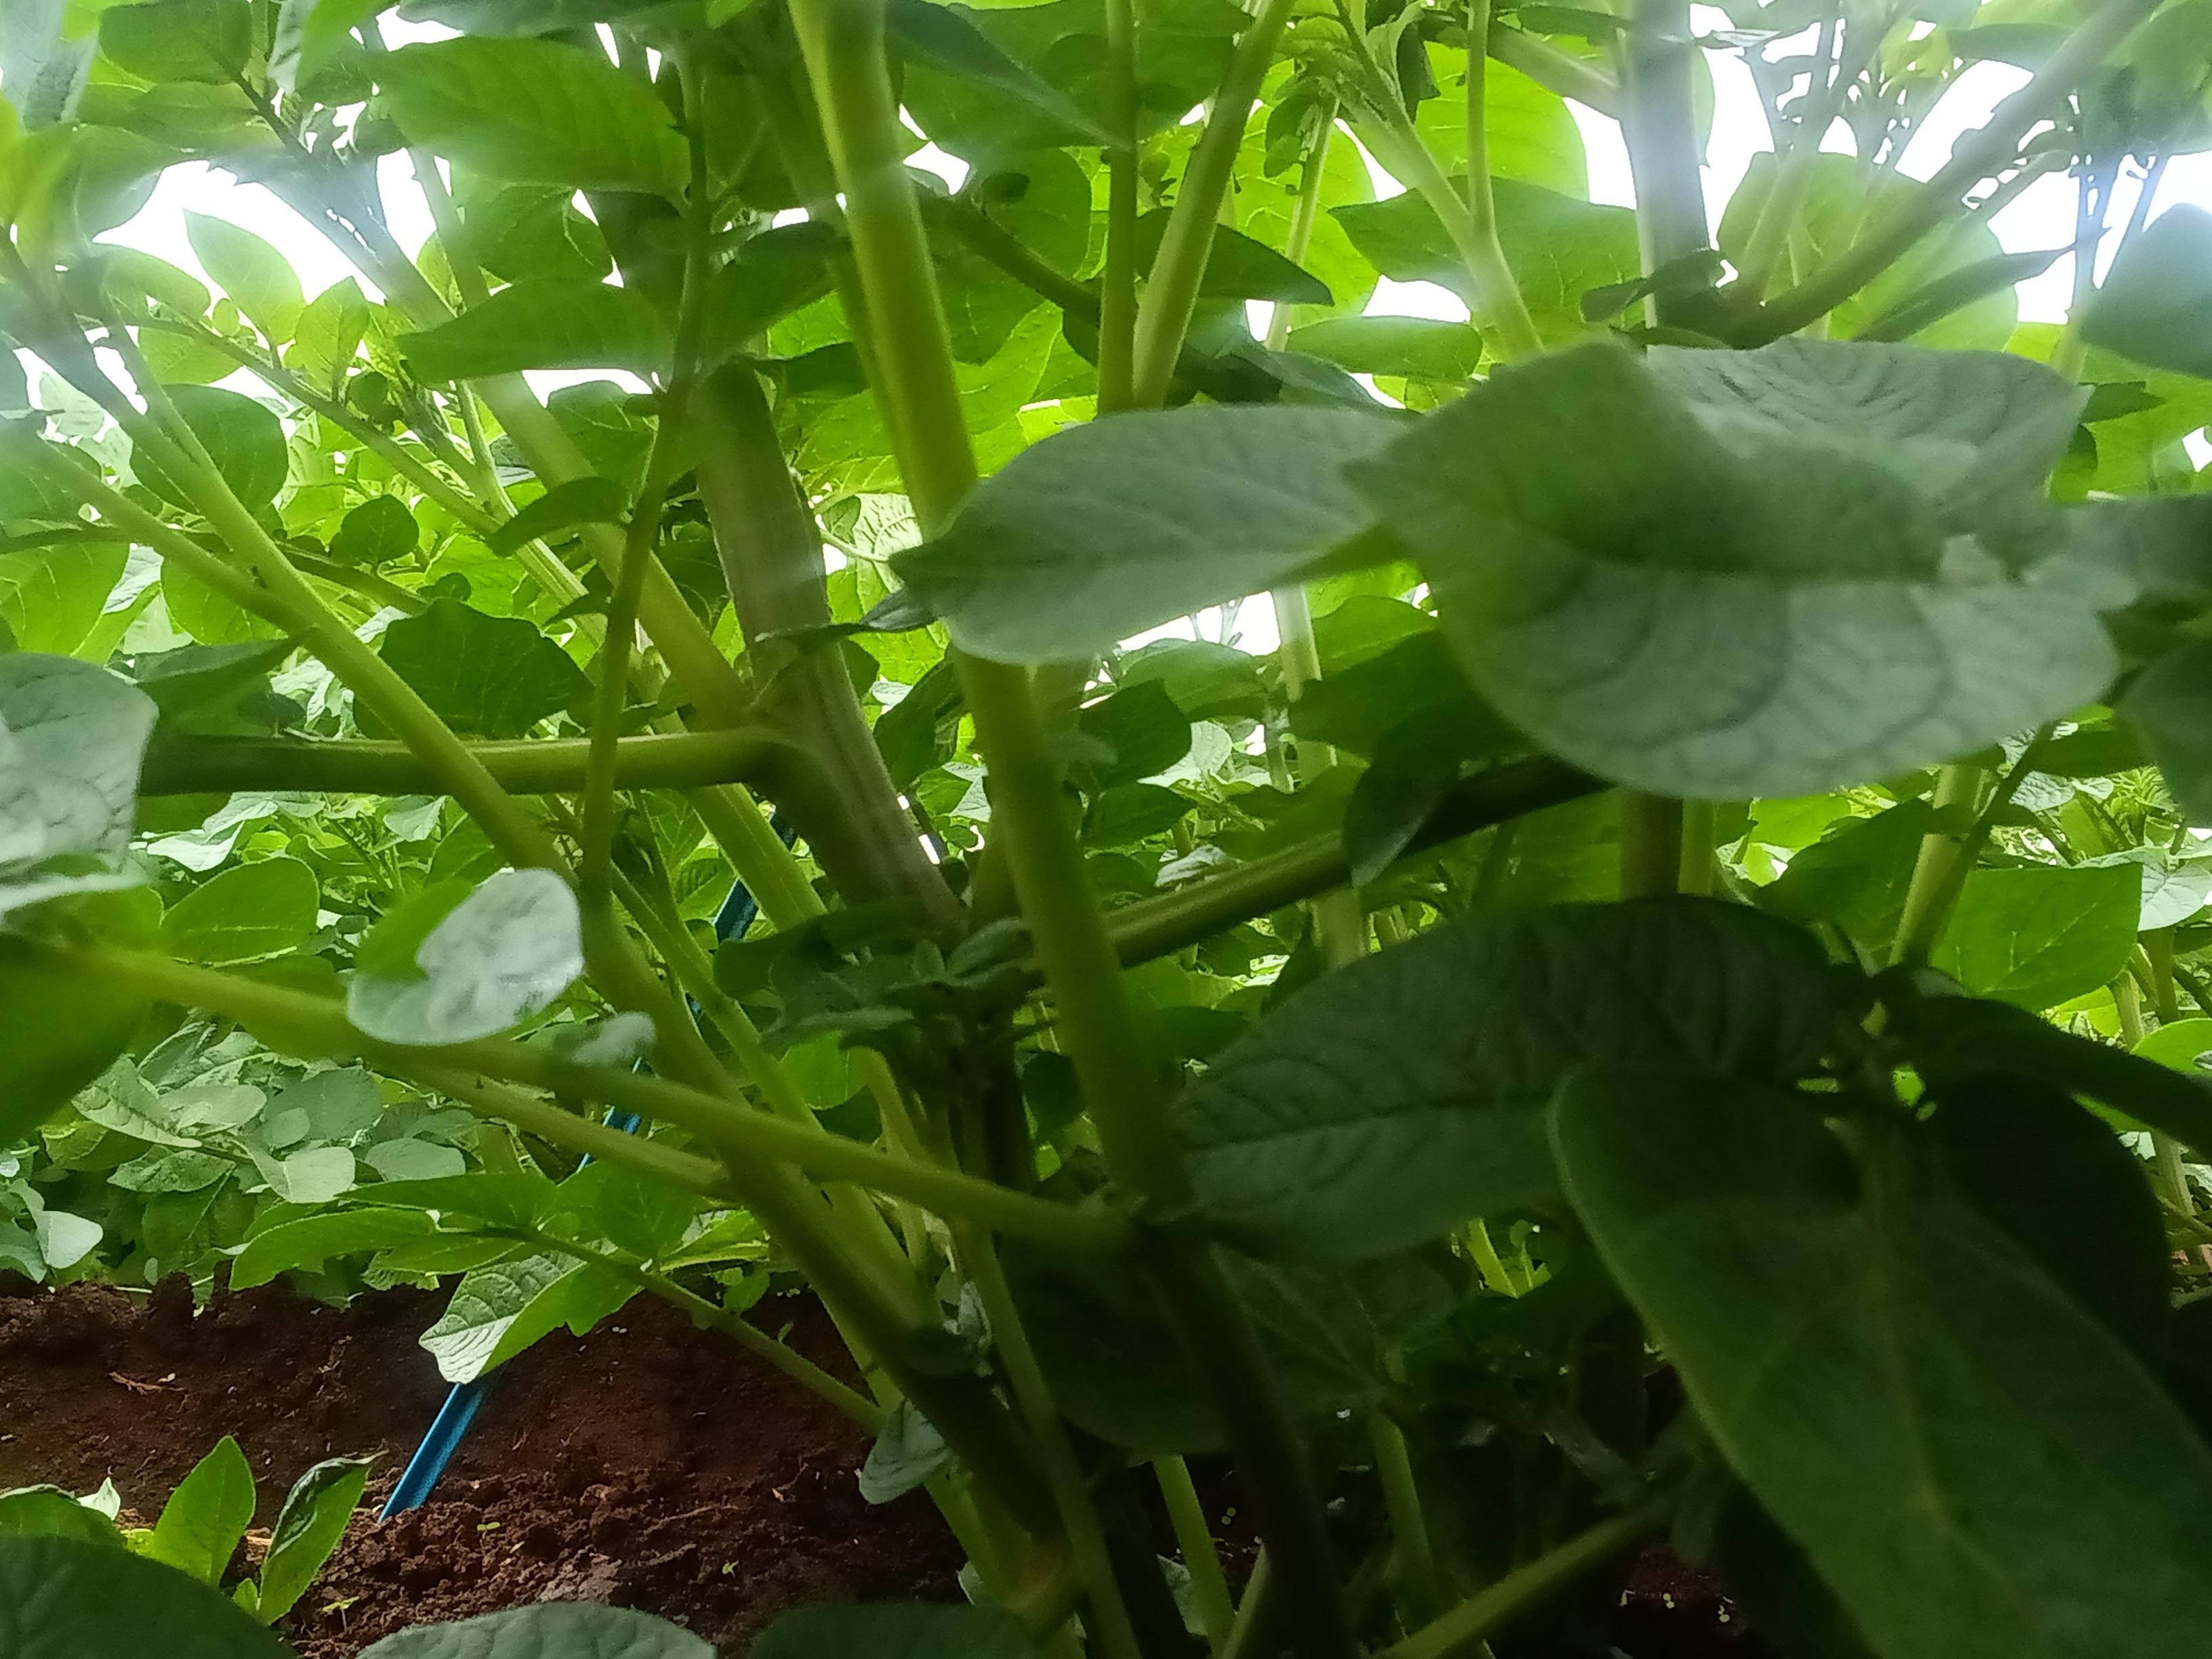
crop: potato
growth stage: vegetative
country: Kenya
